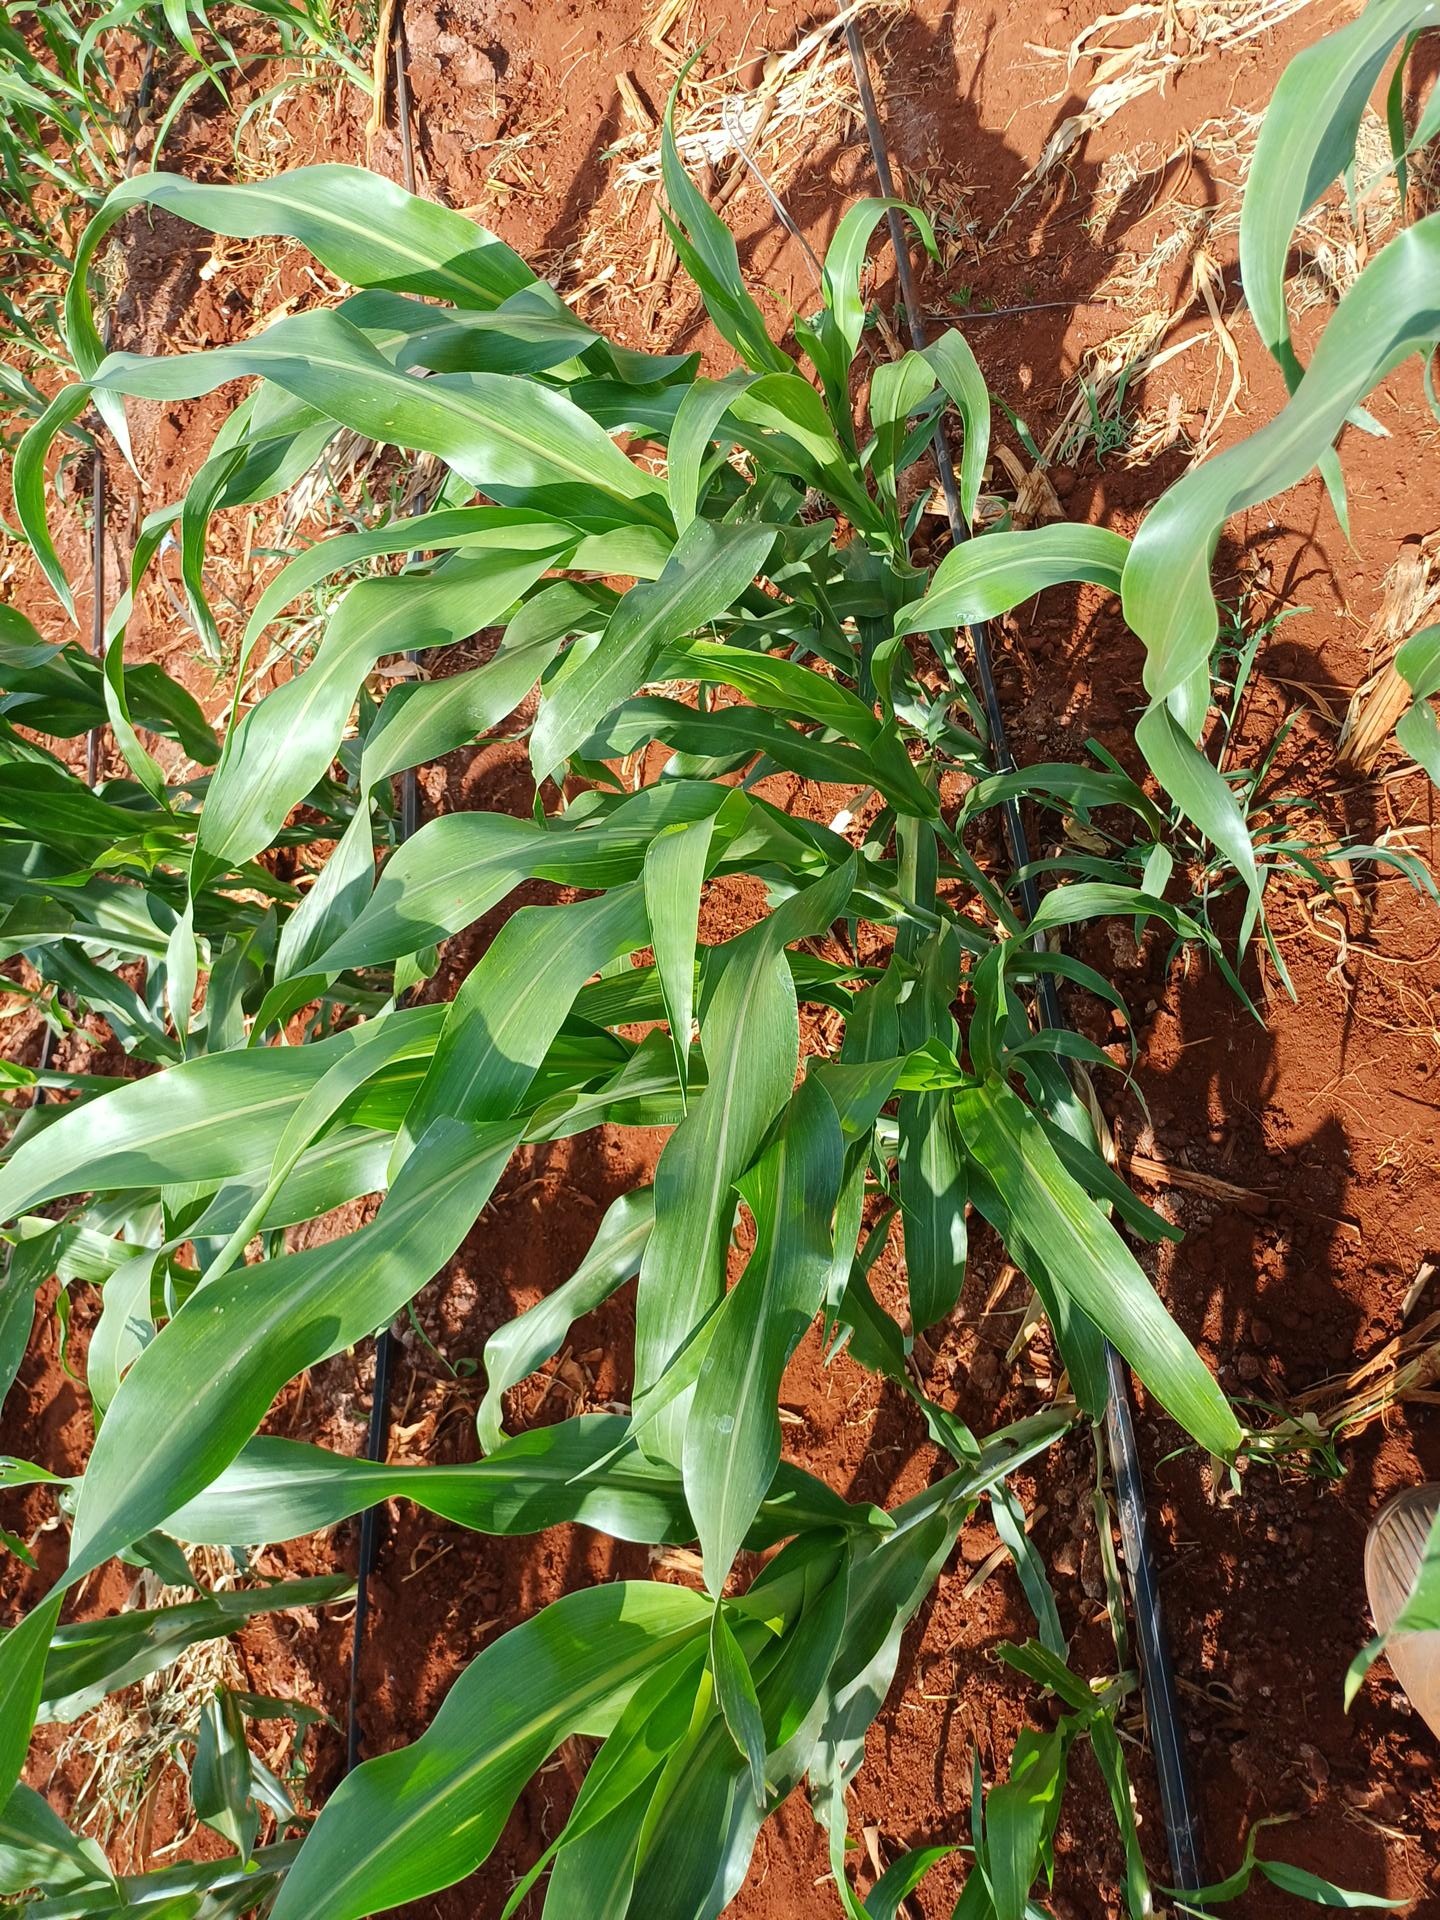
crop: sorghum
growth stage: vegetative
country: Kenya
